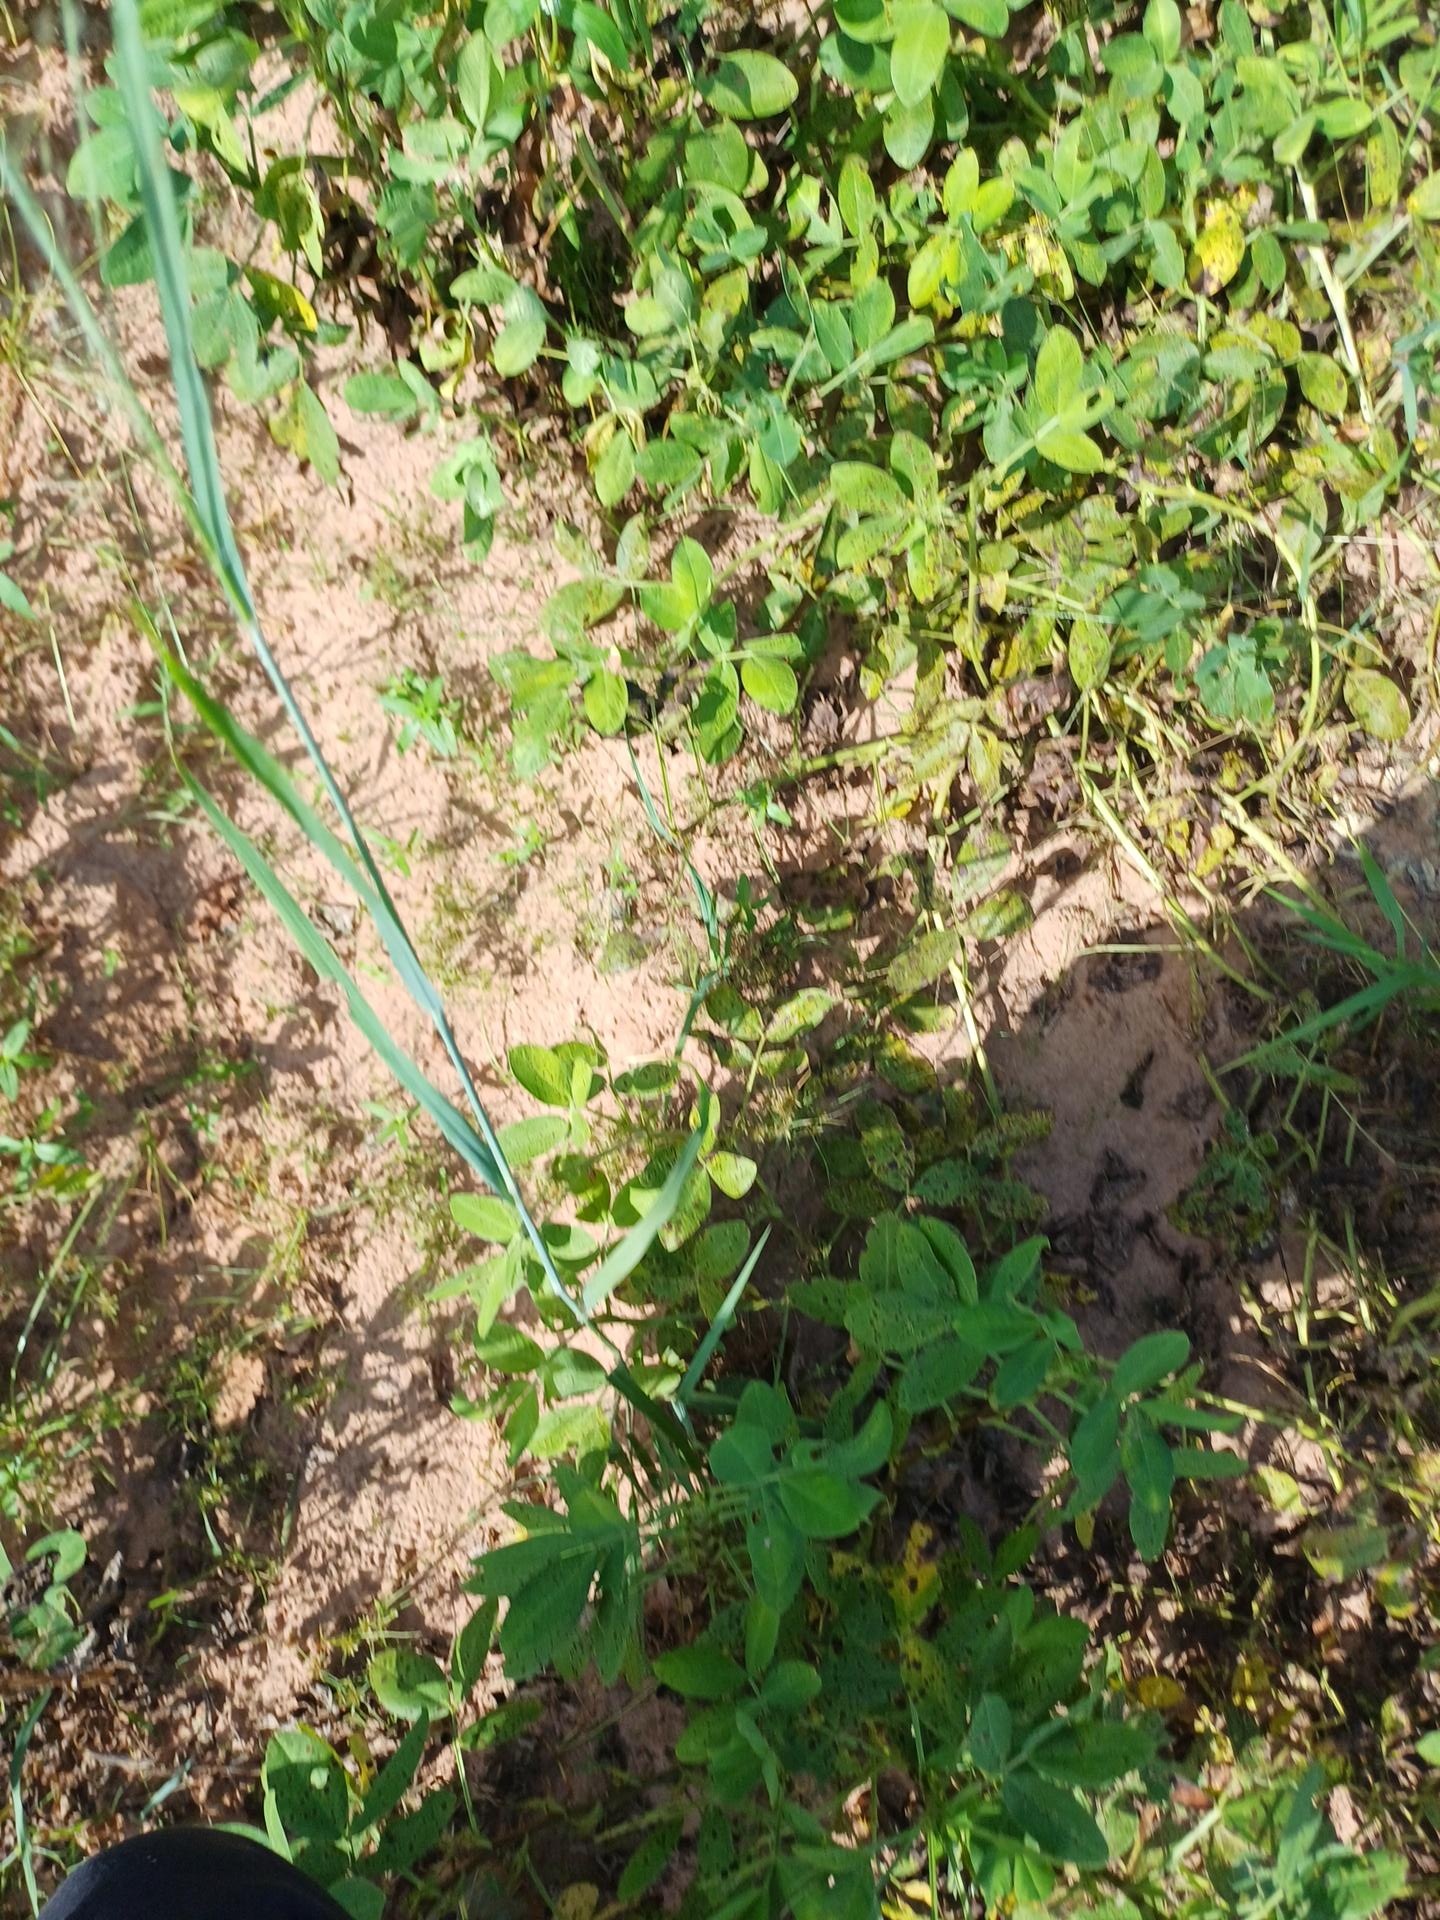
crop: groundnut
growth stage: flowering
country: Senegal
